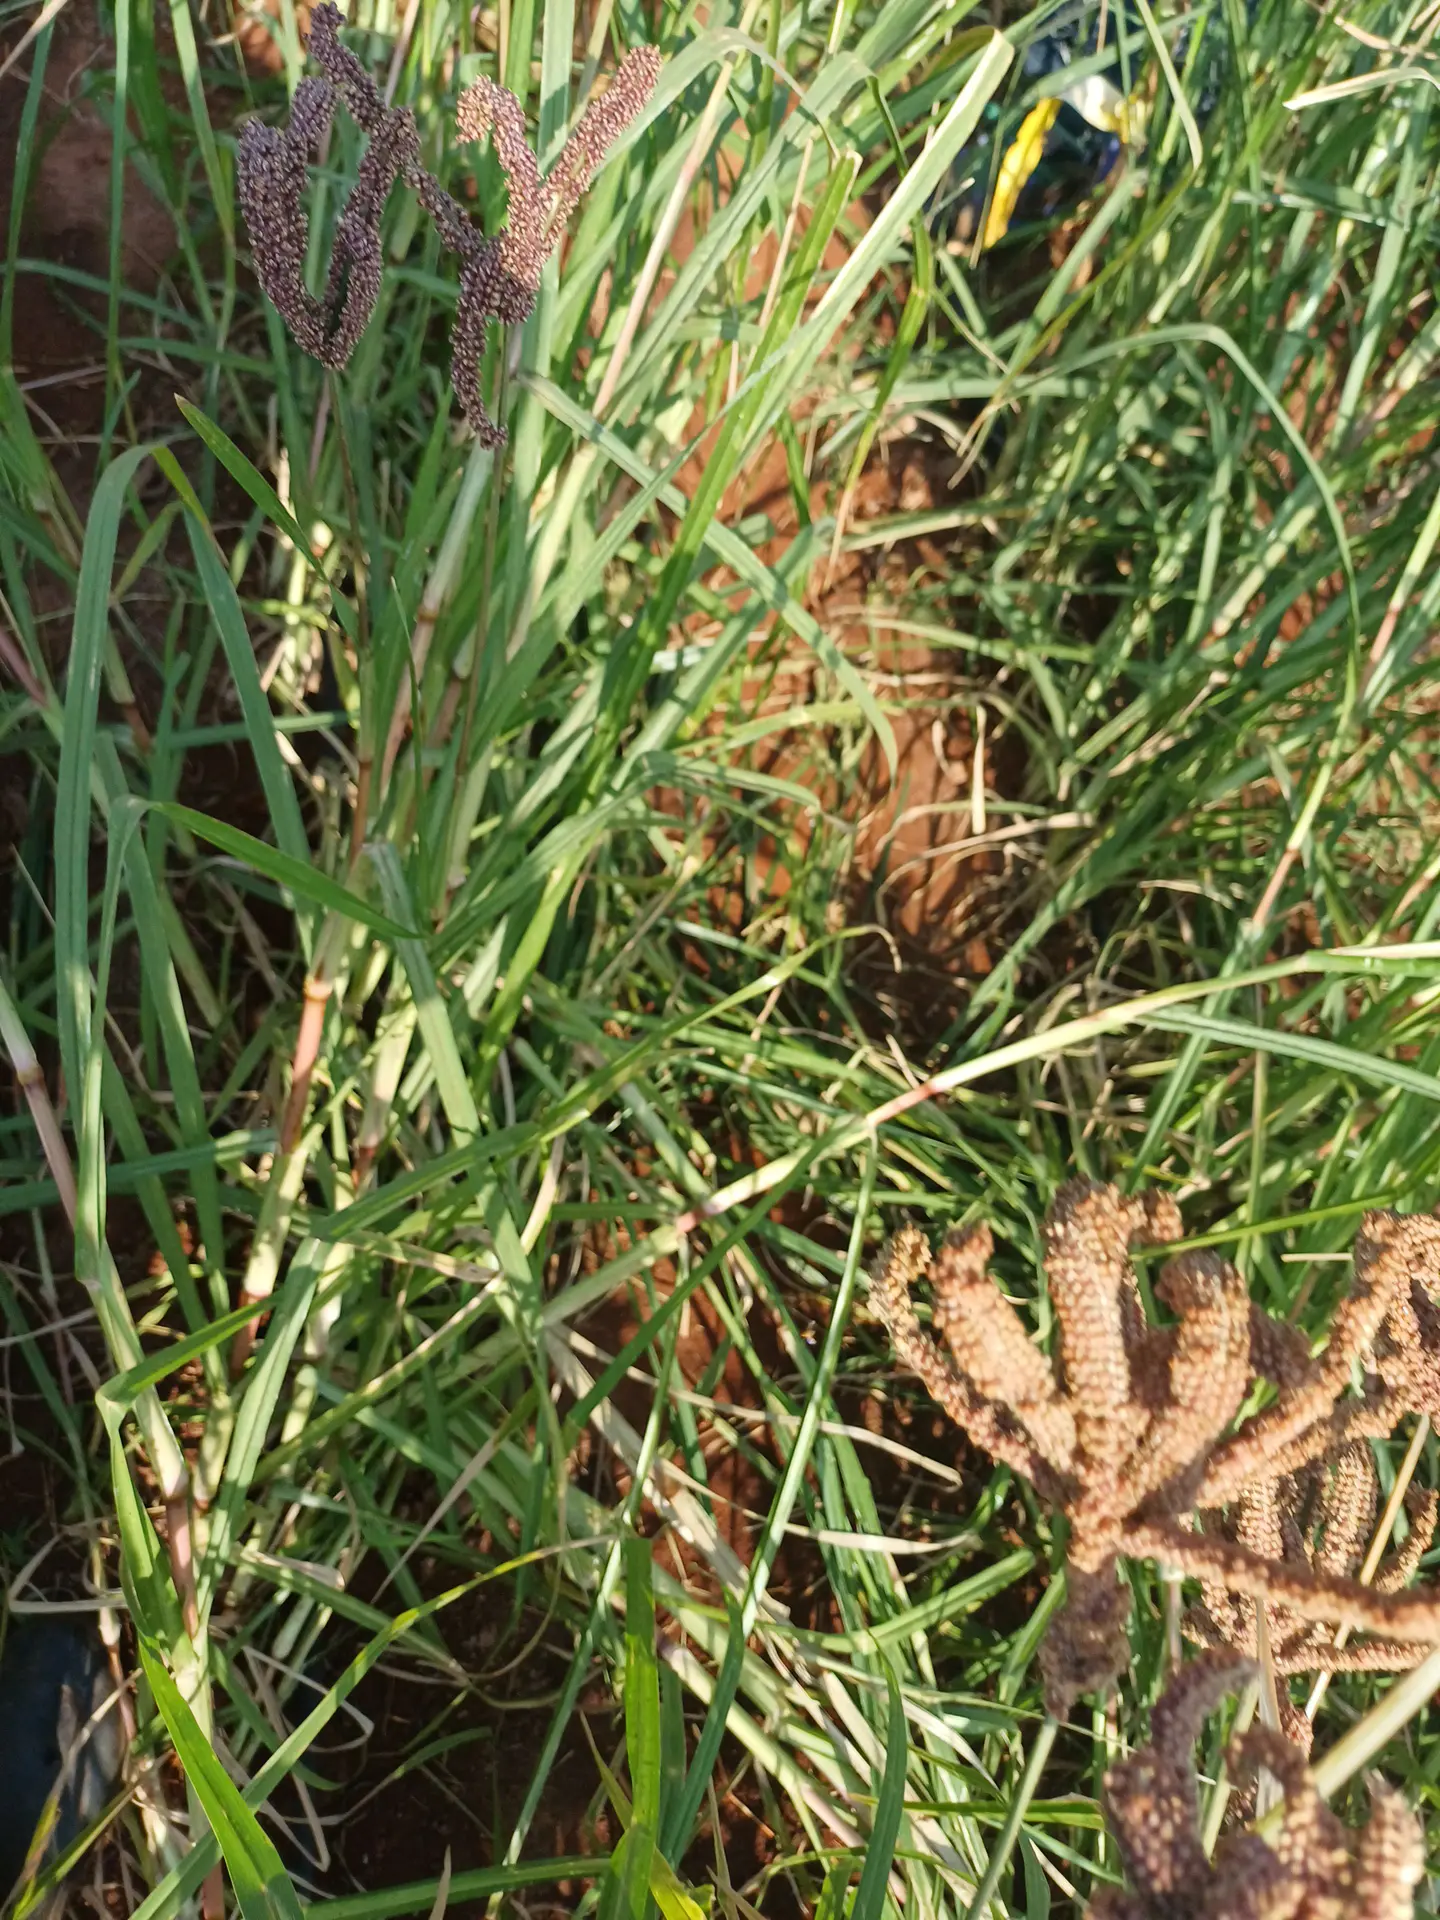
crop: finger millet
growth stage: filling grain
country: Kenya
